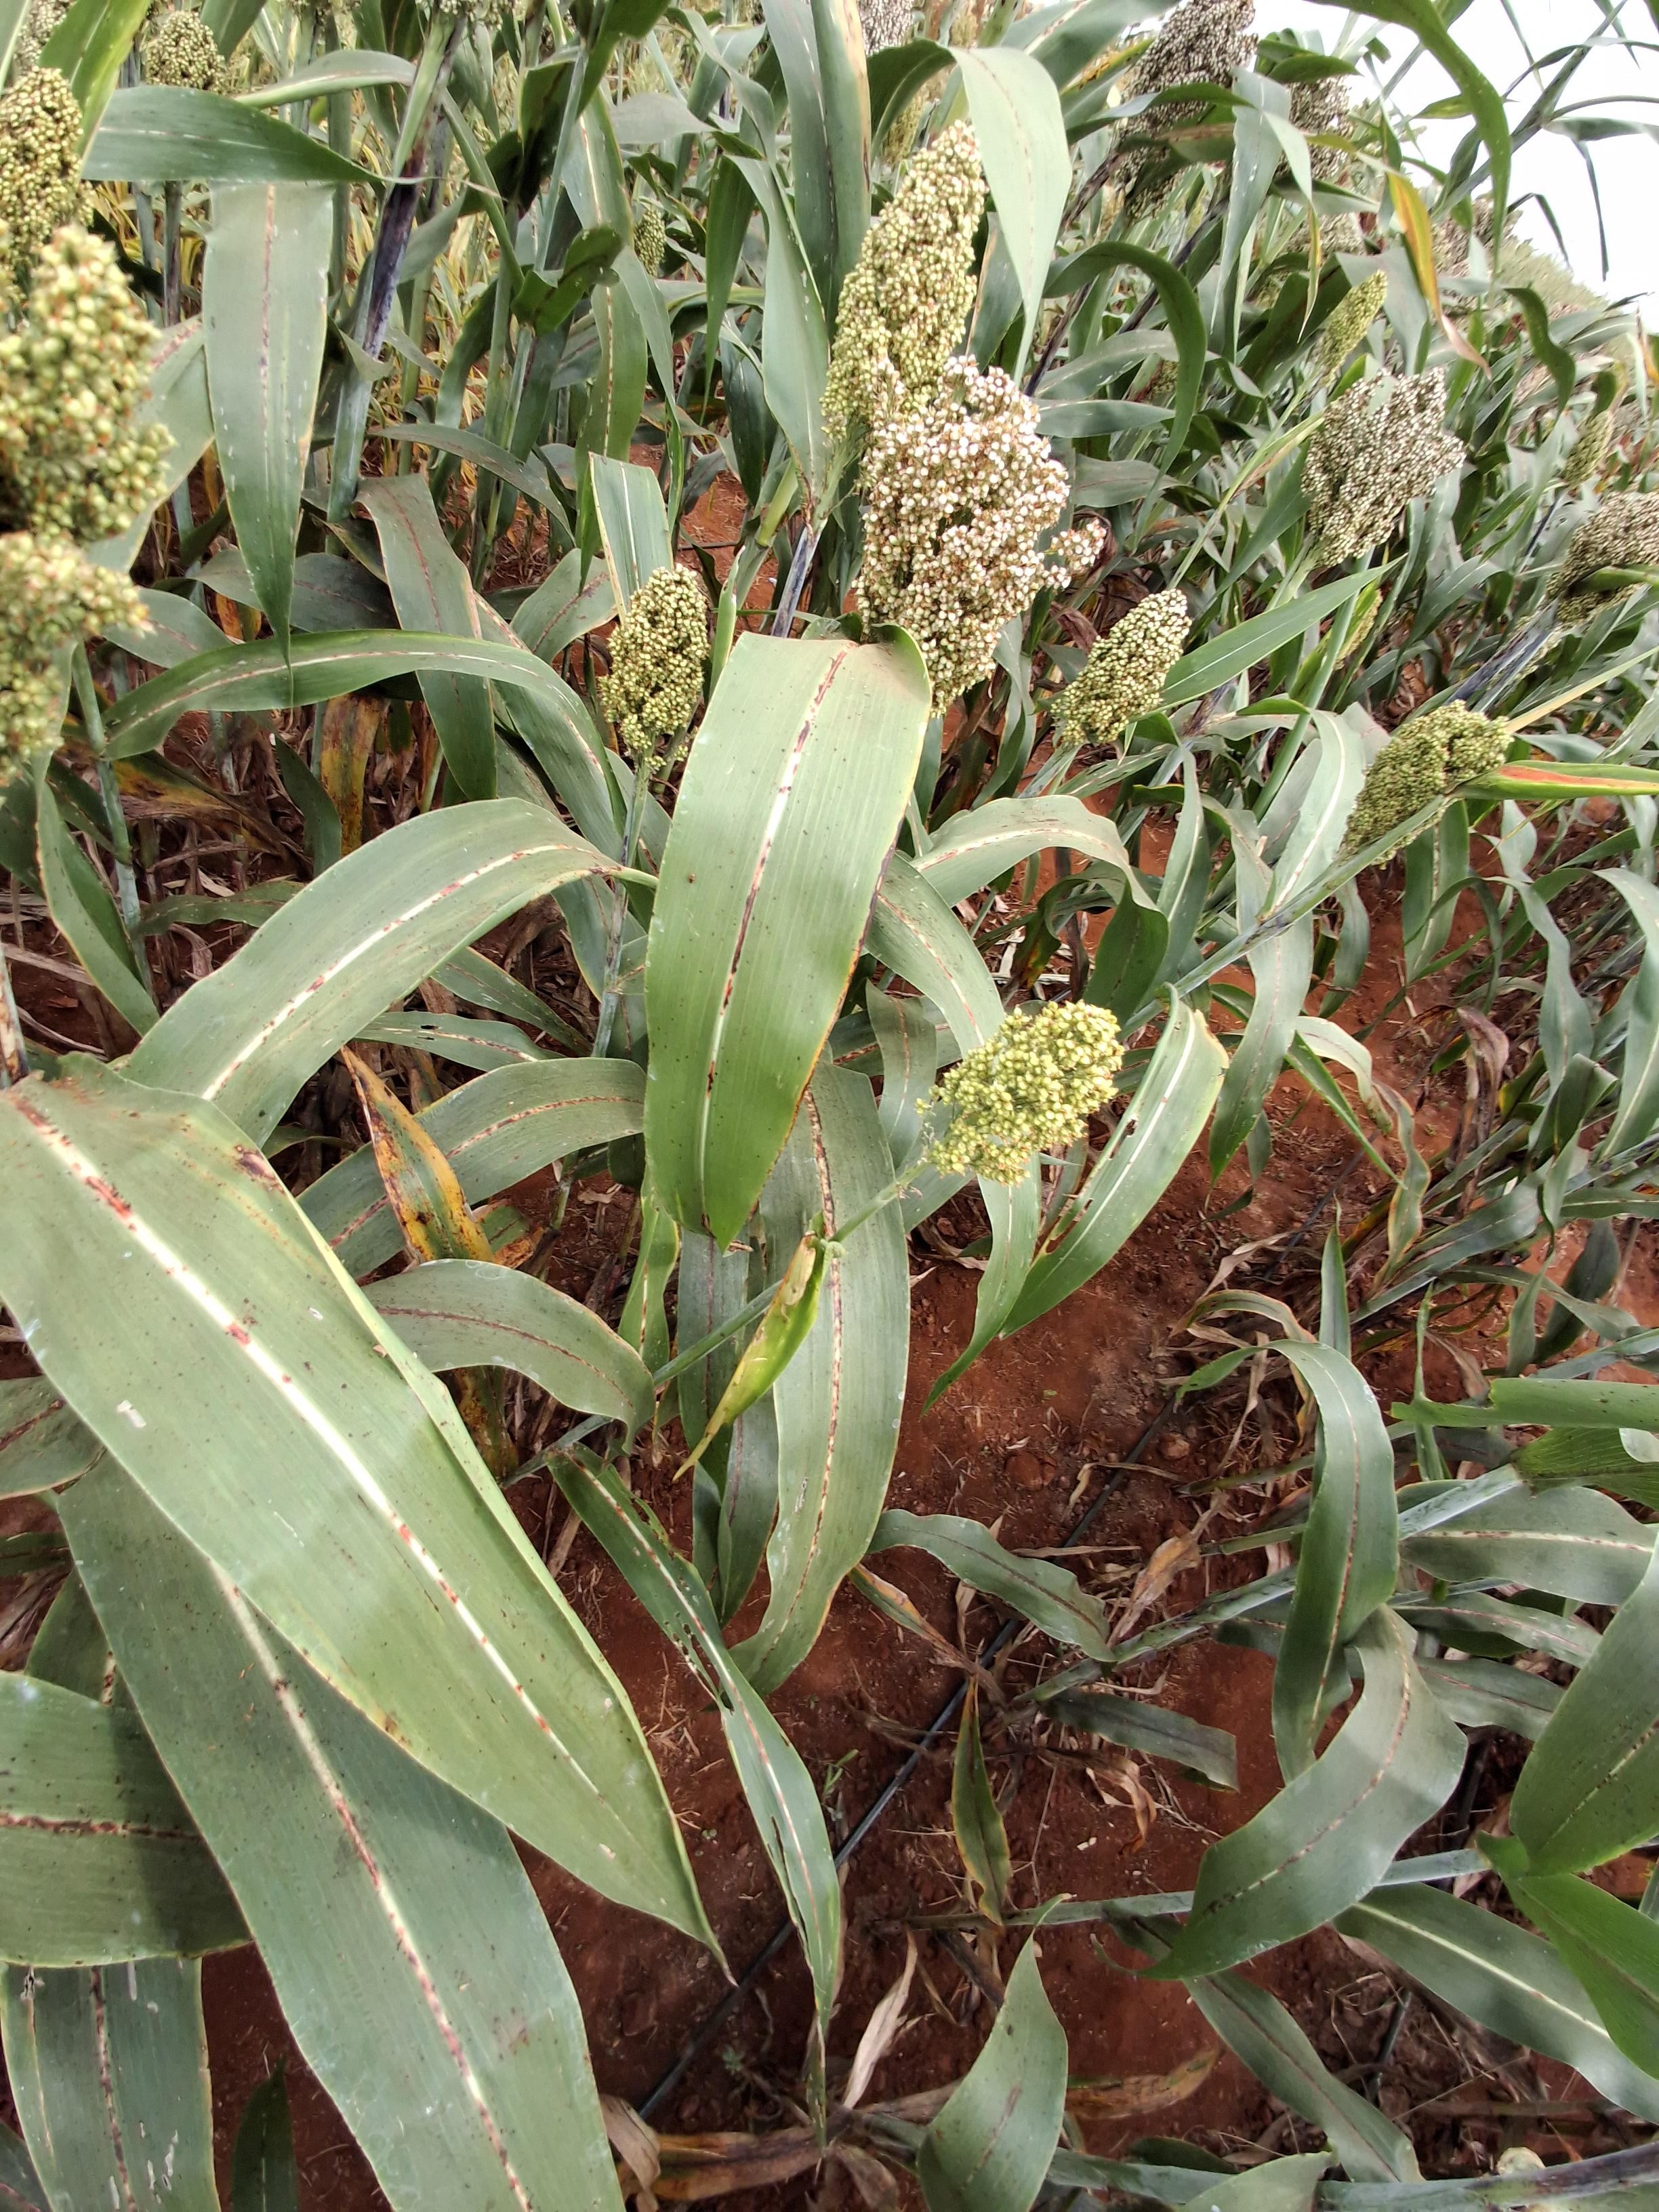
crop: sorghum
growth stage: filling grain
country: Kenya
